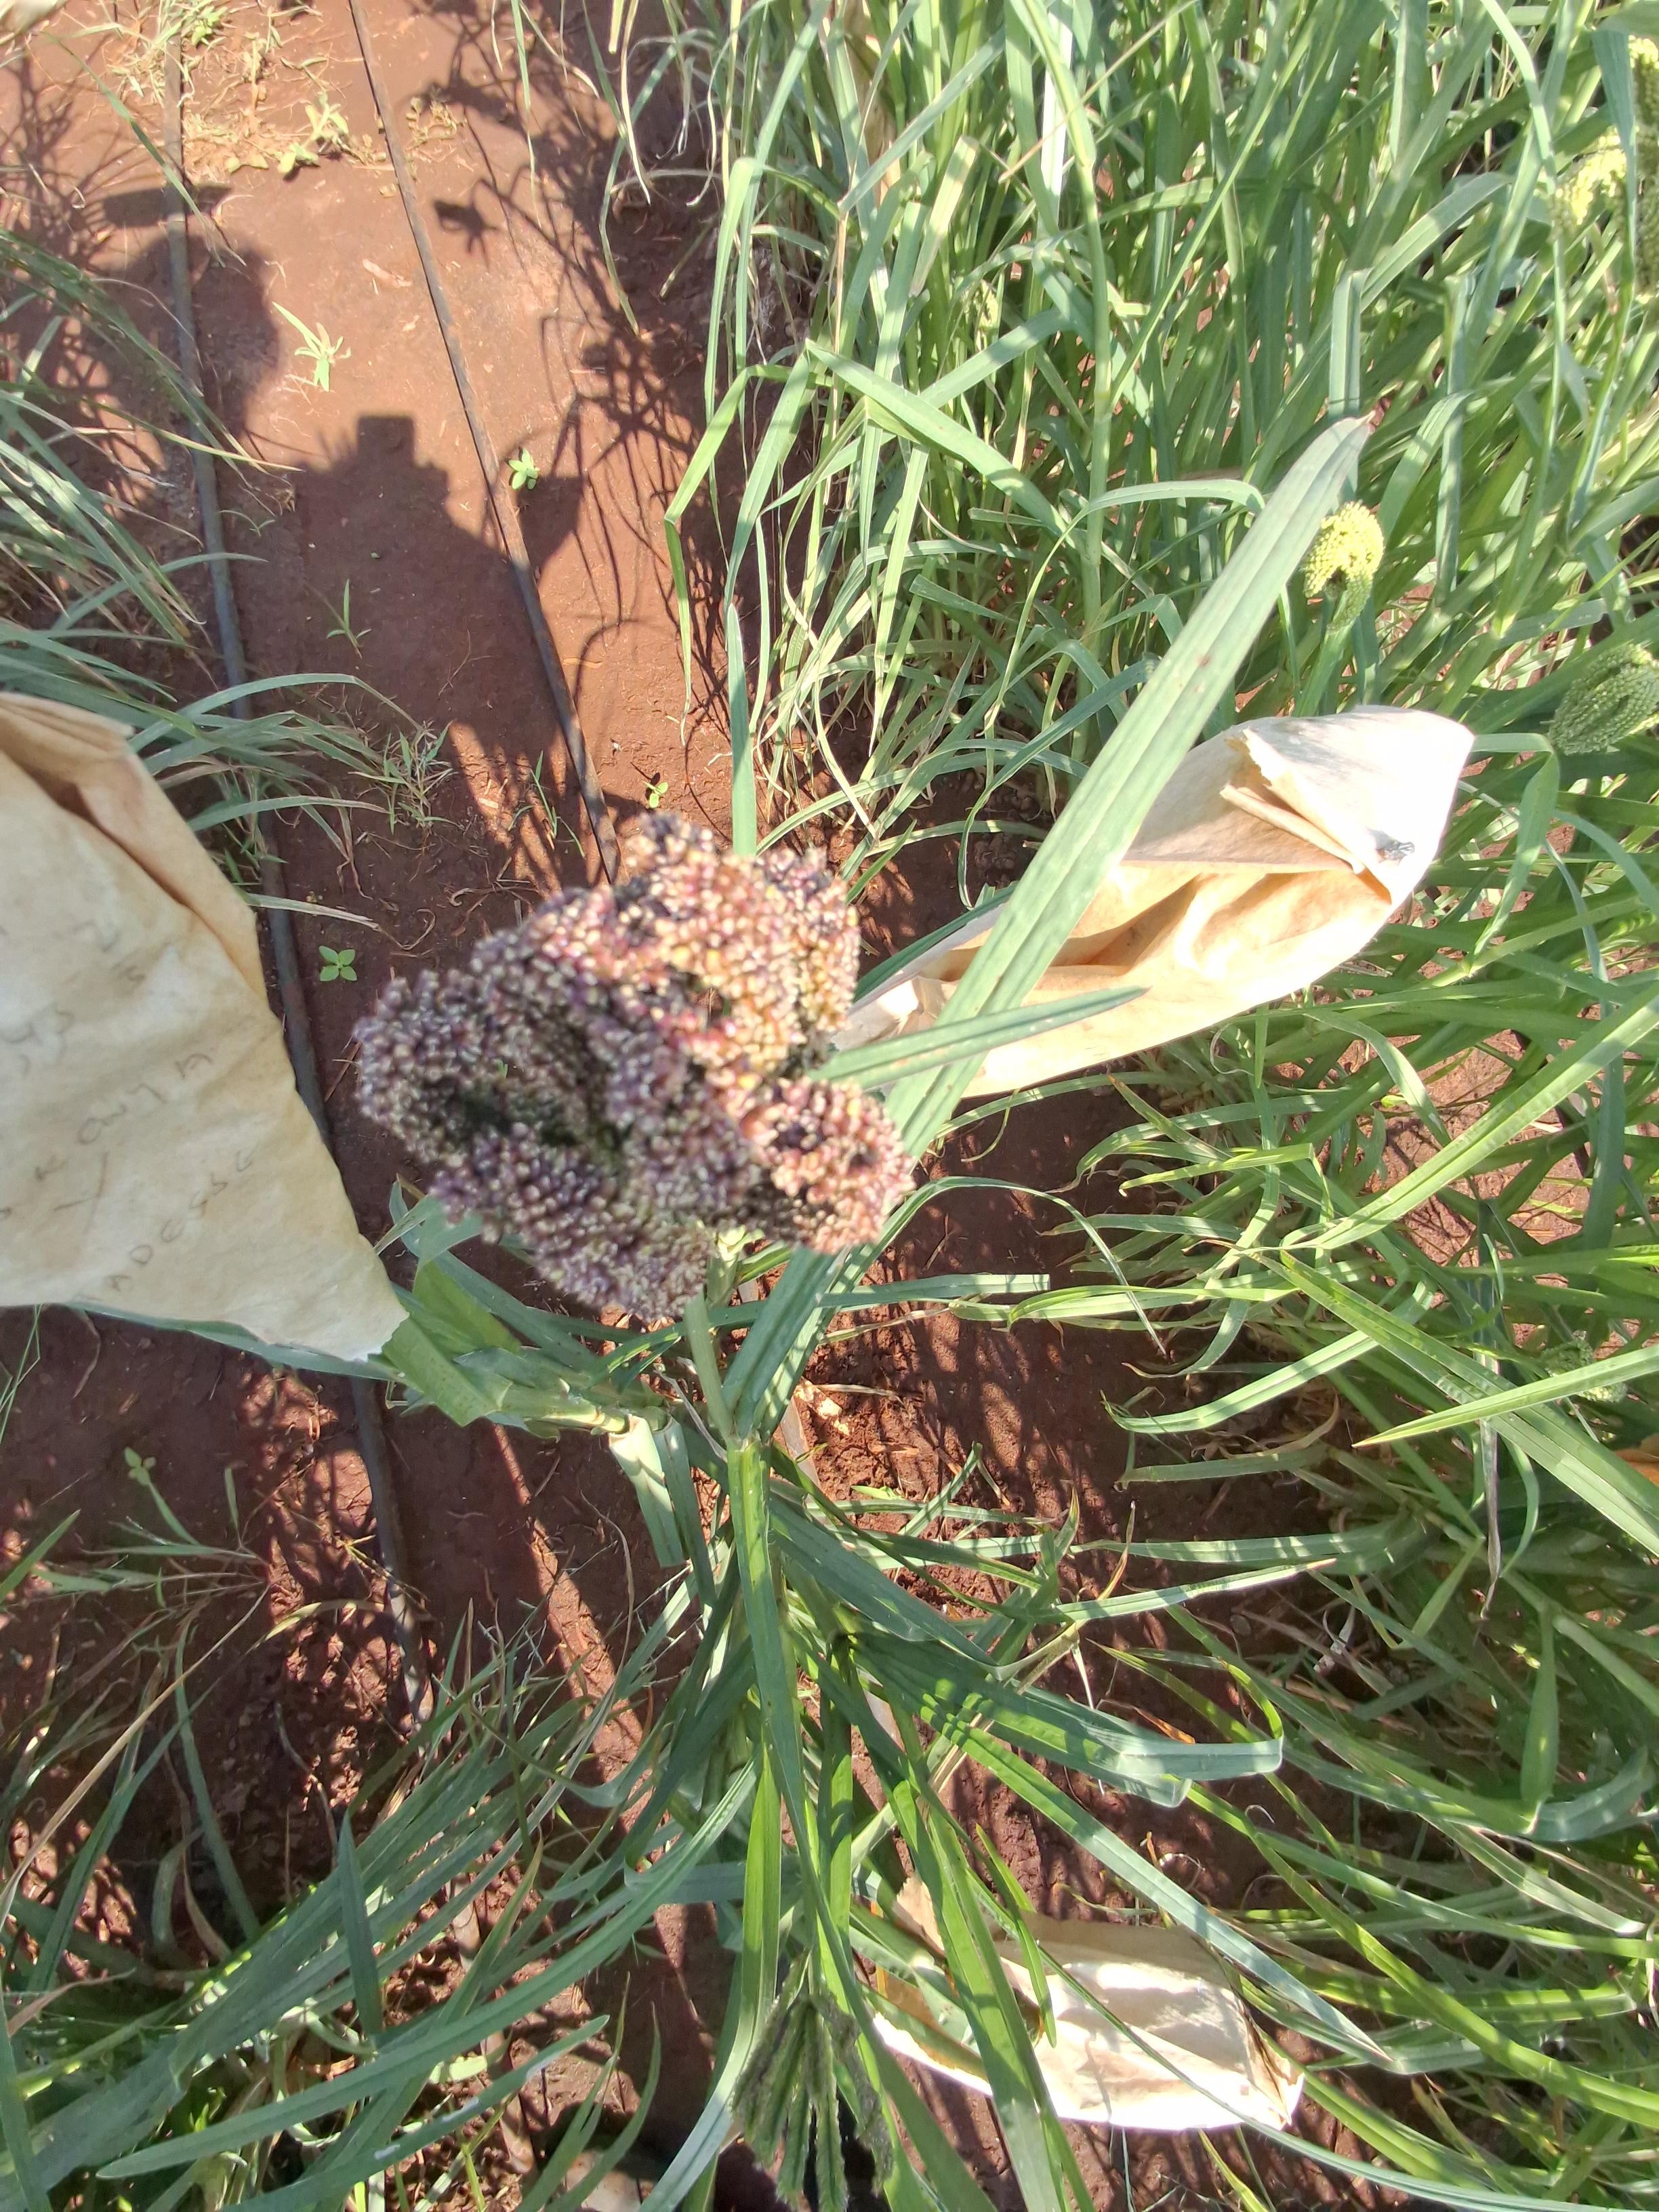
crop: chickpea
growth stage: flowering
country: Kenya
